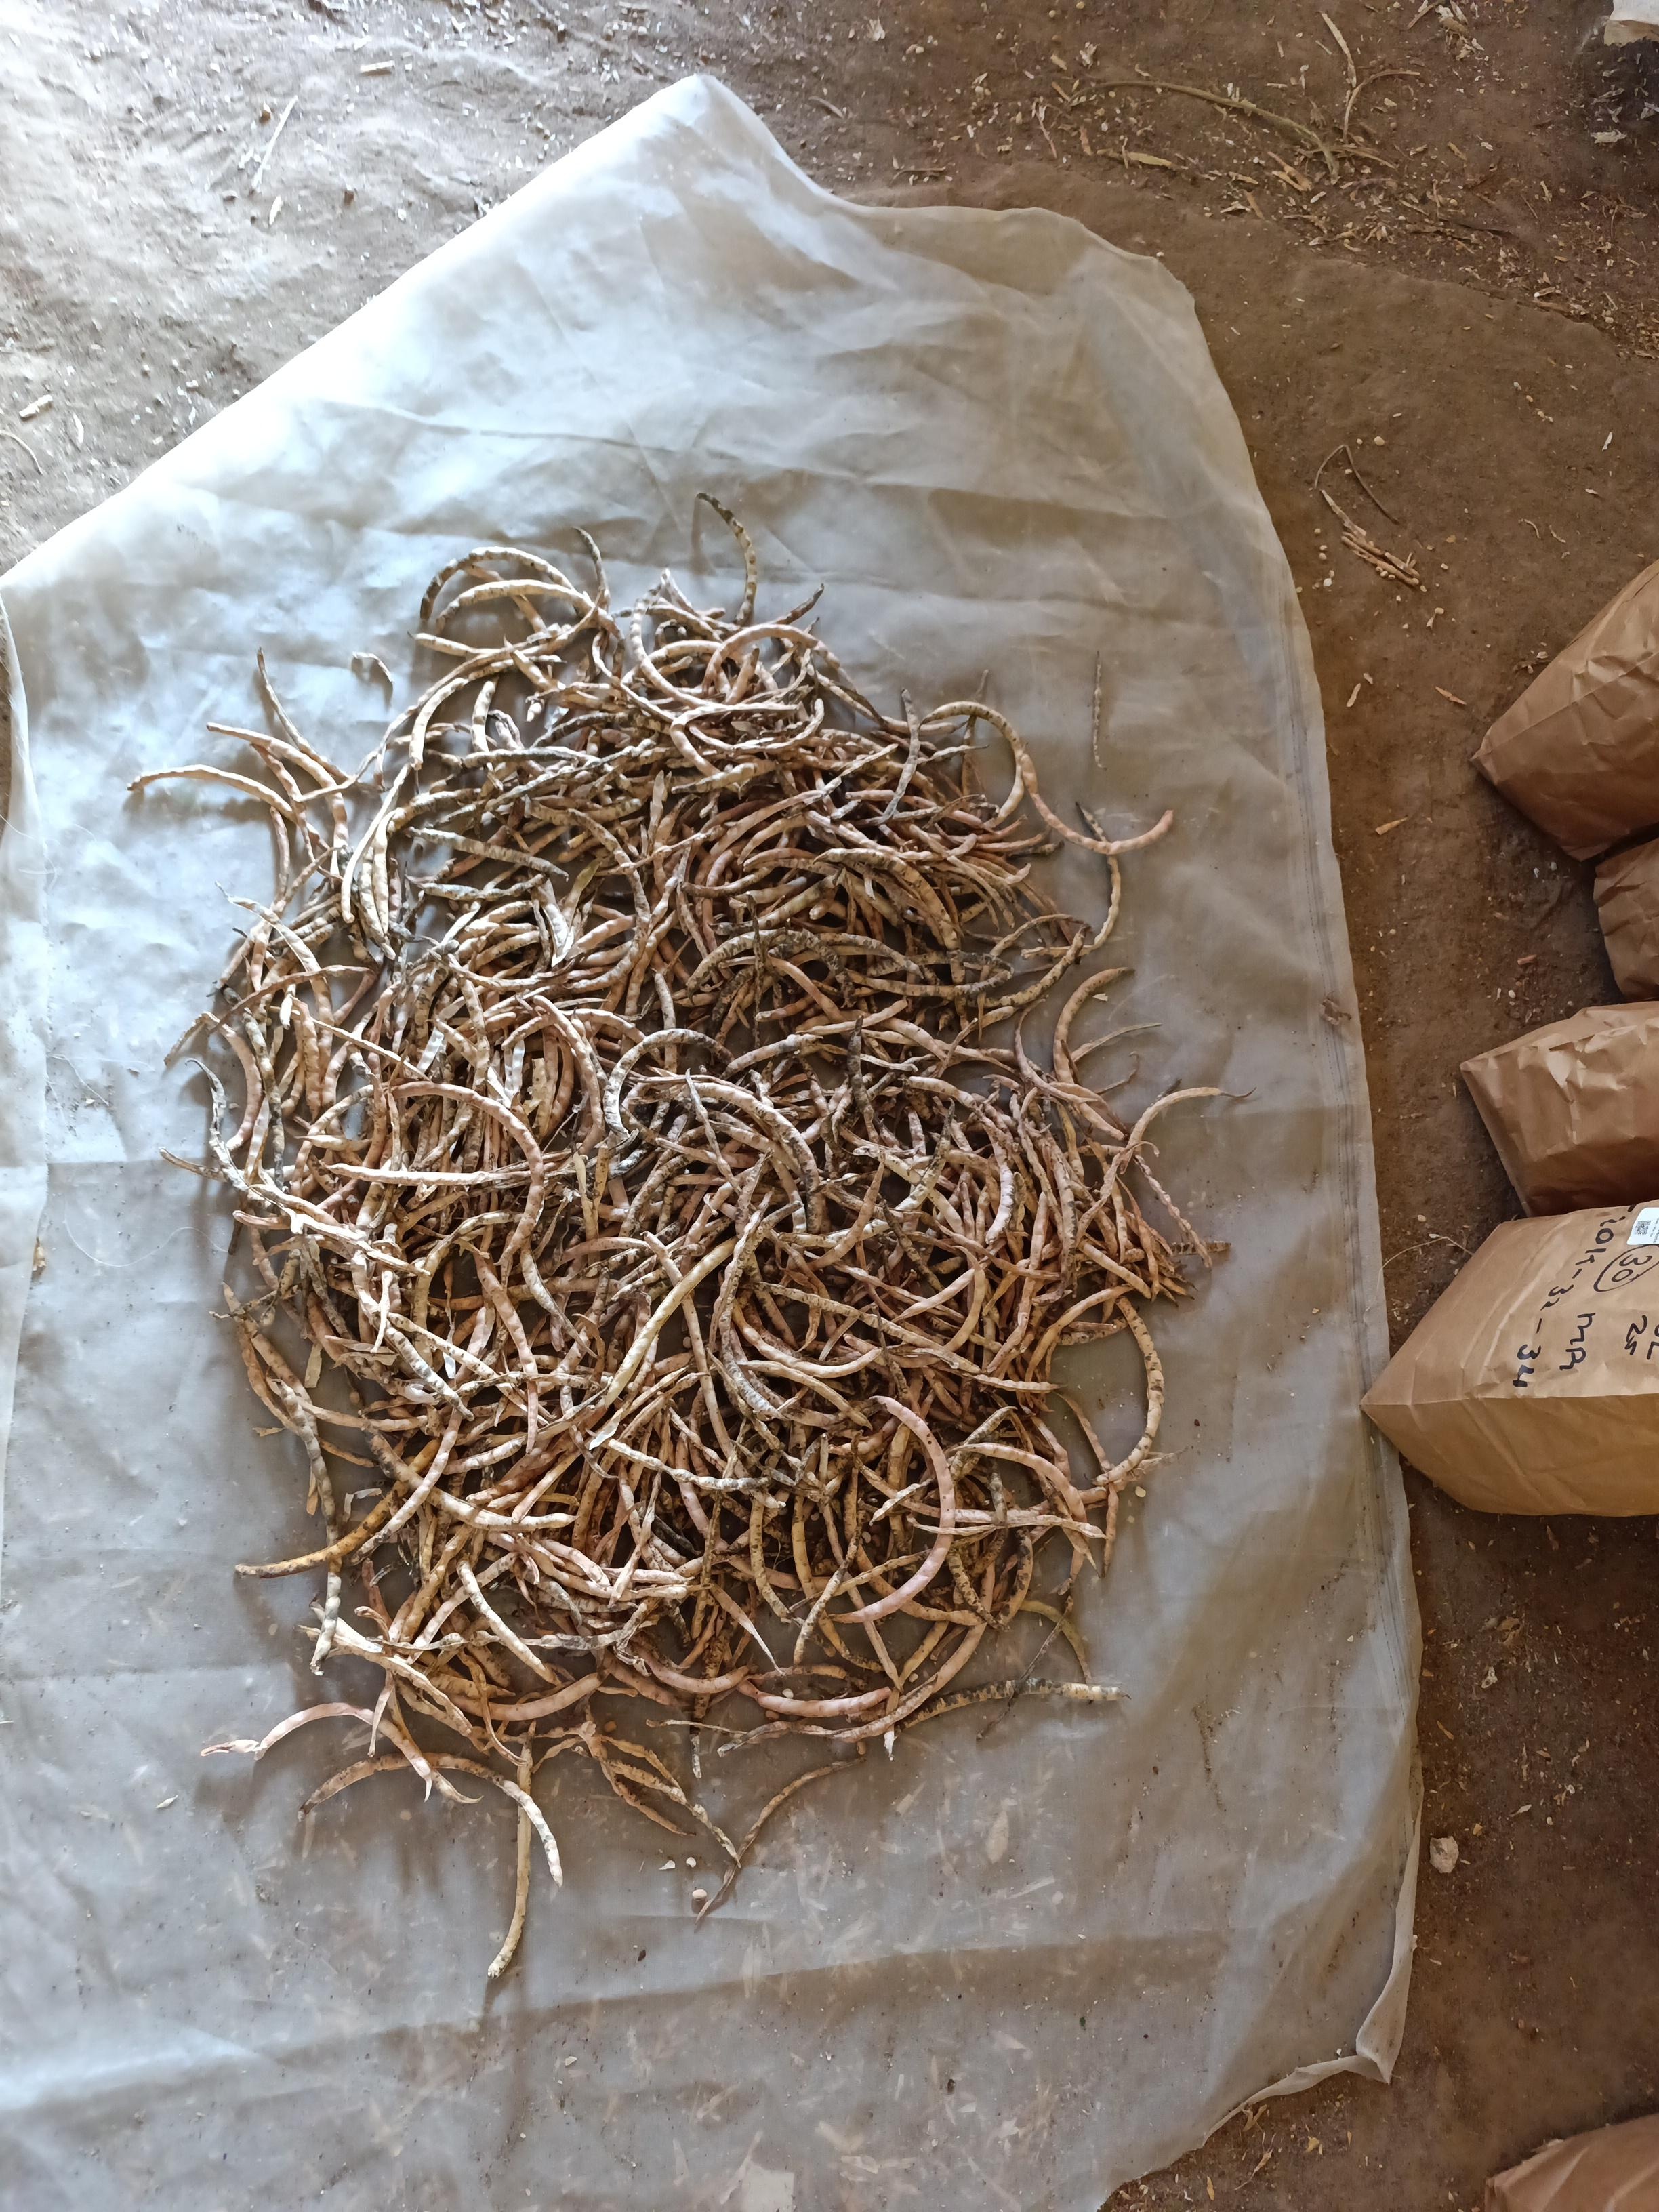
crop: cowpea
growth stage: harvest
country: Nigeria
